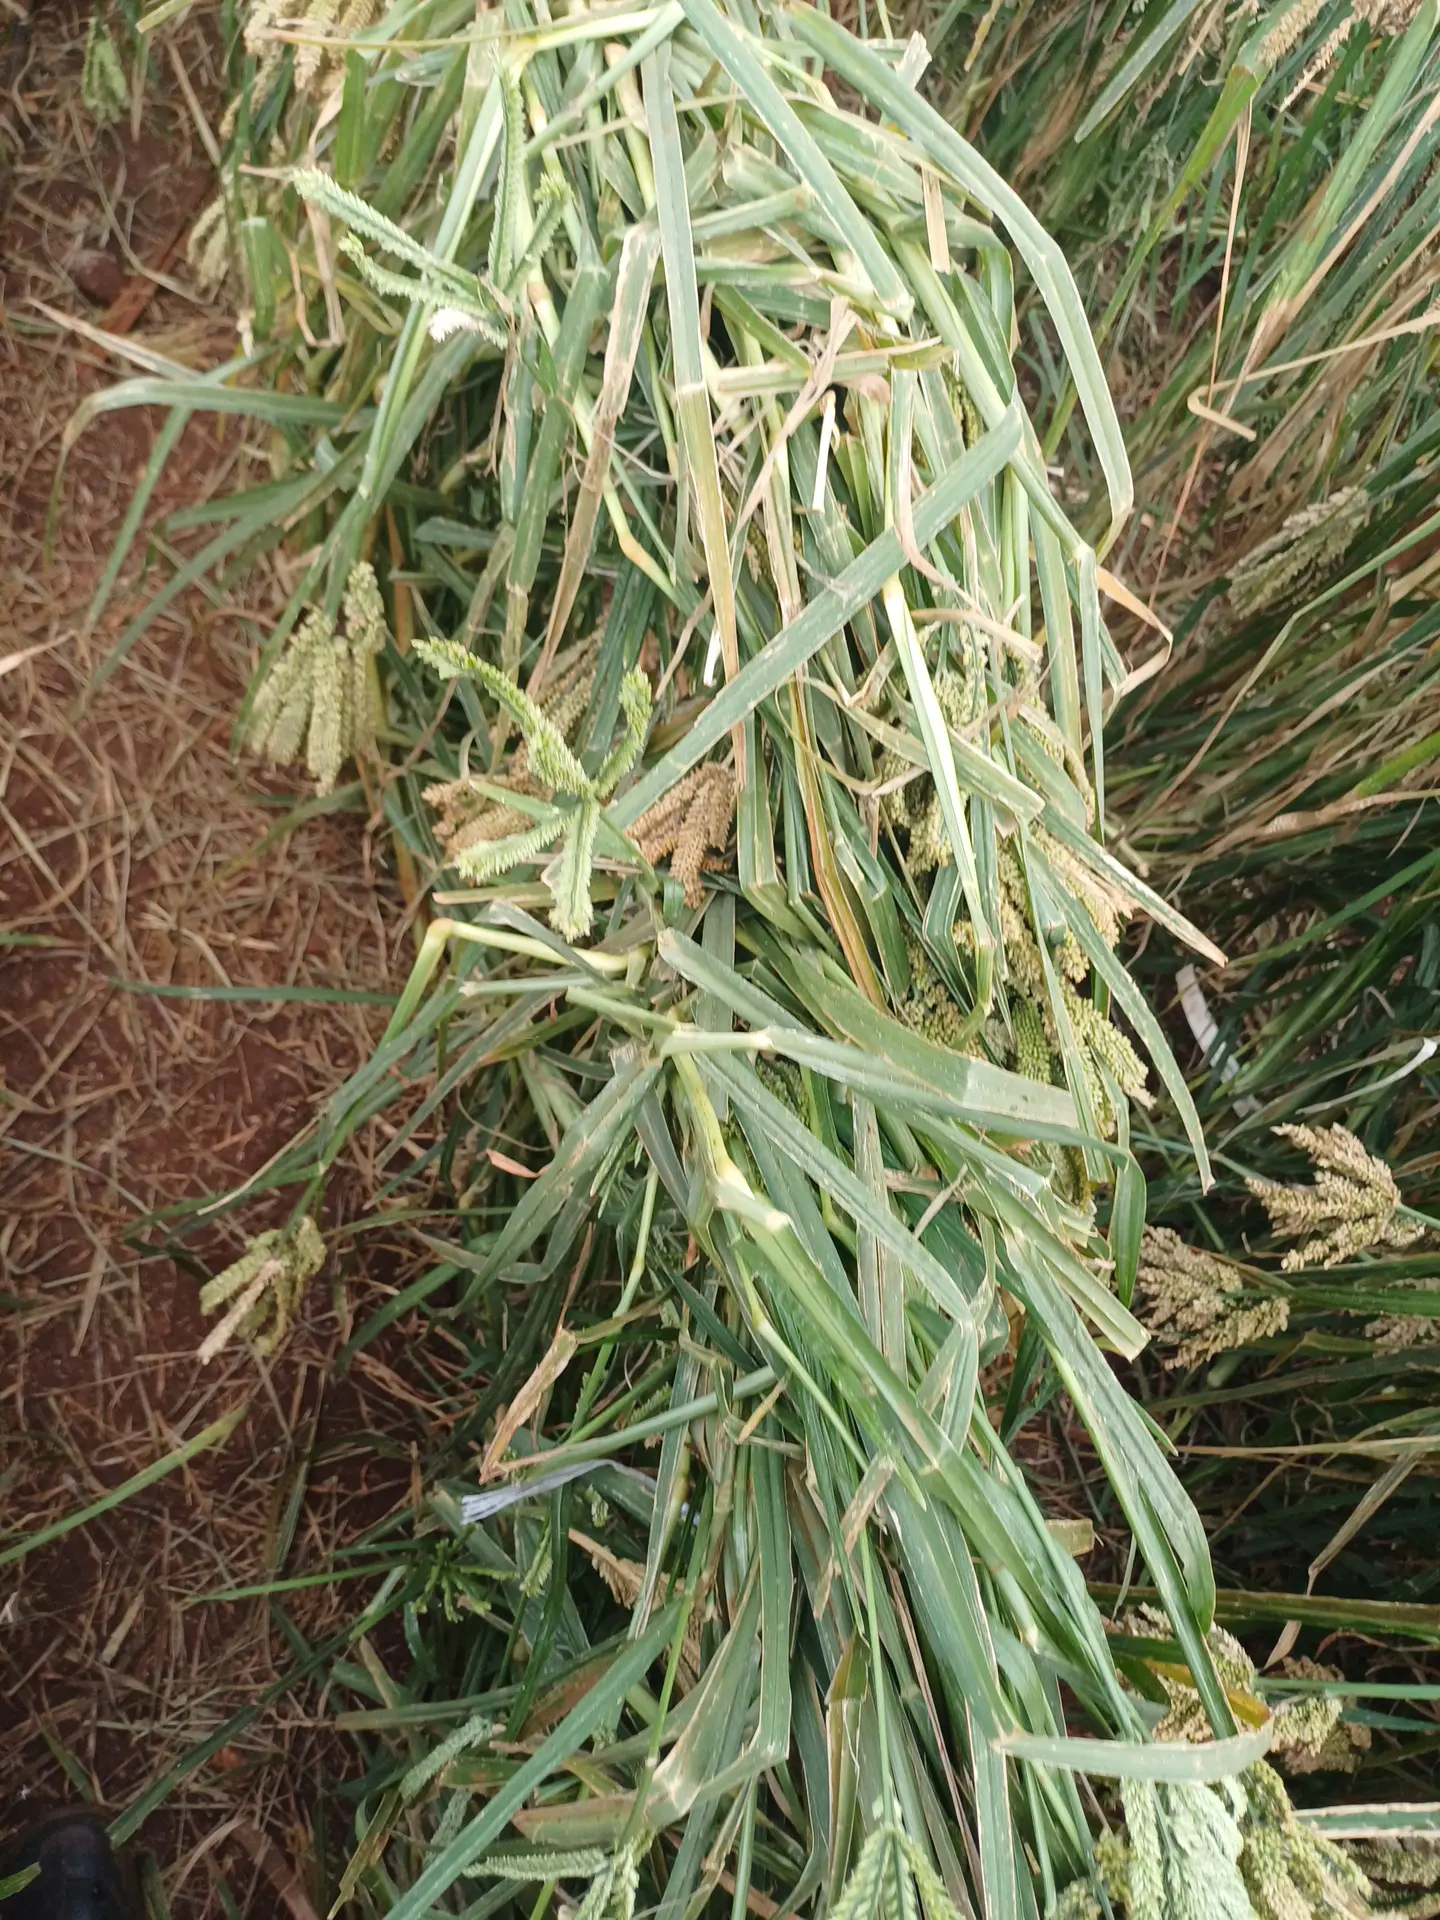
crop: finger millet
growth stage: filling grain
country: Kenya
